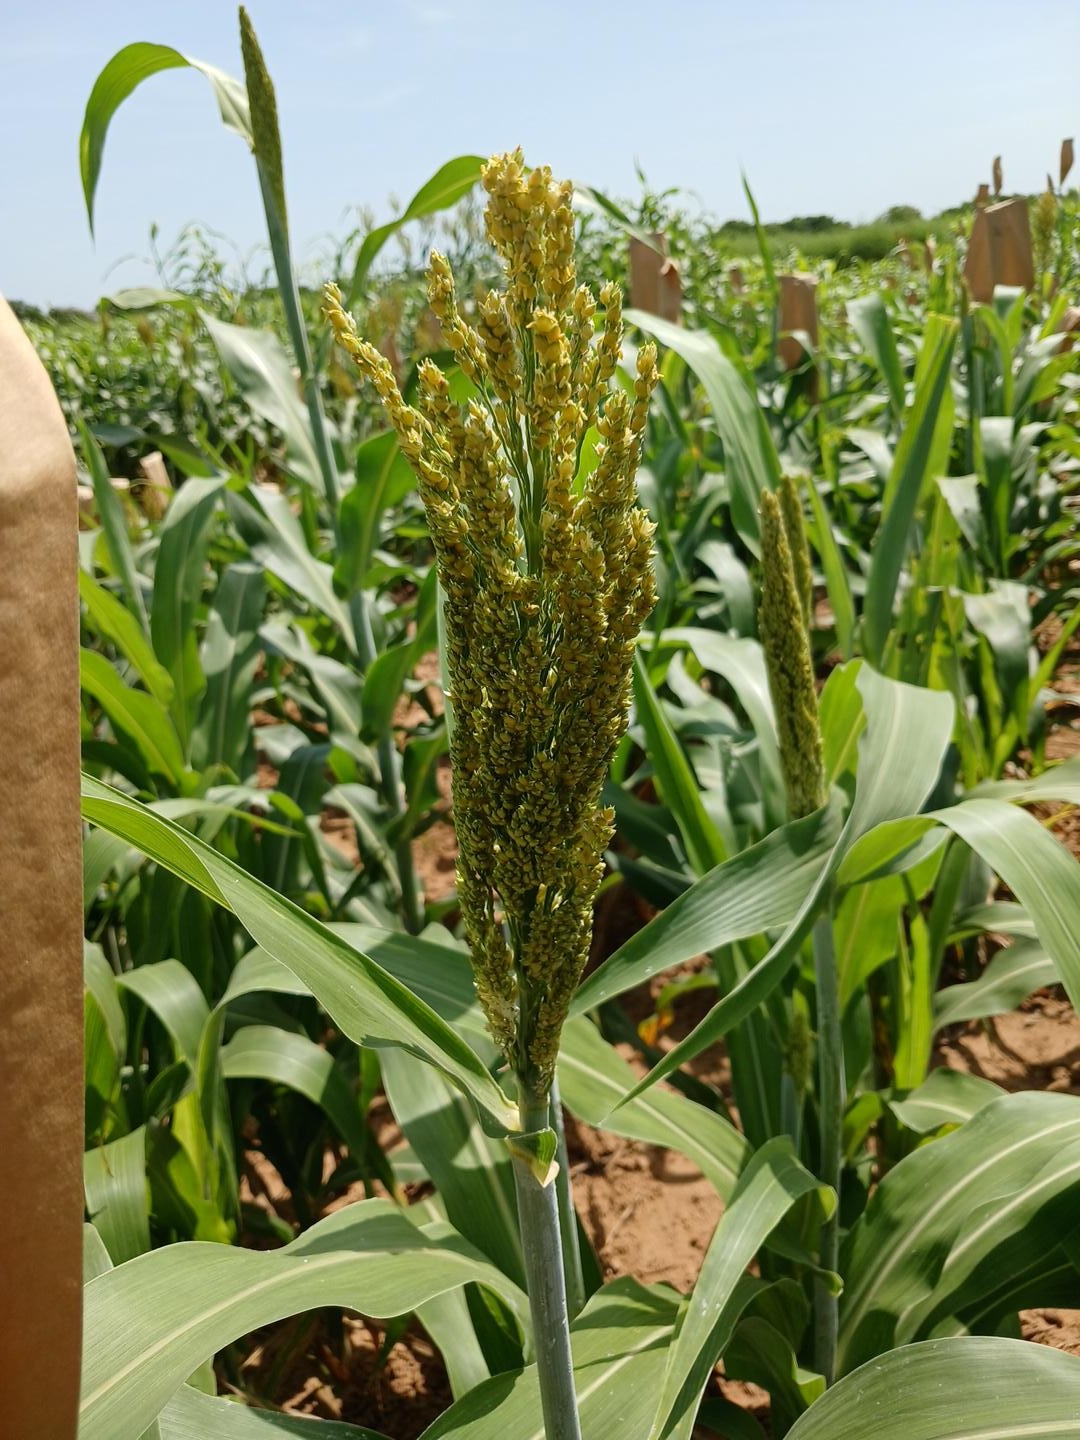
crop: sorghum
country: Senegal
